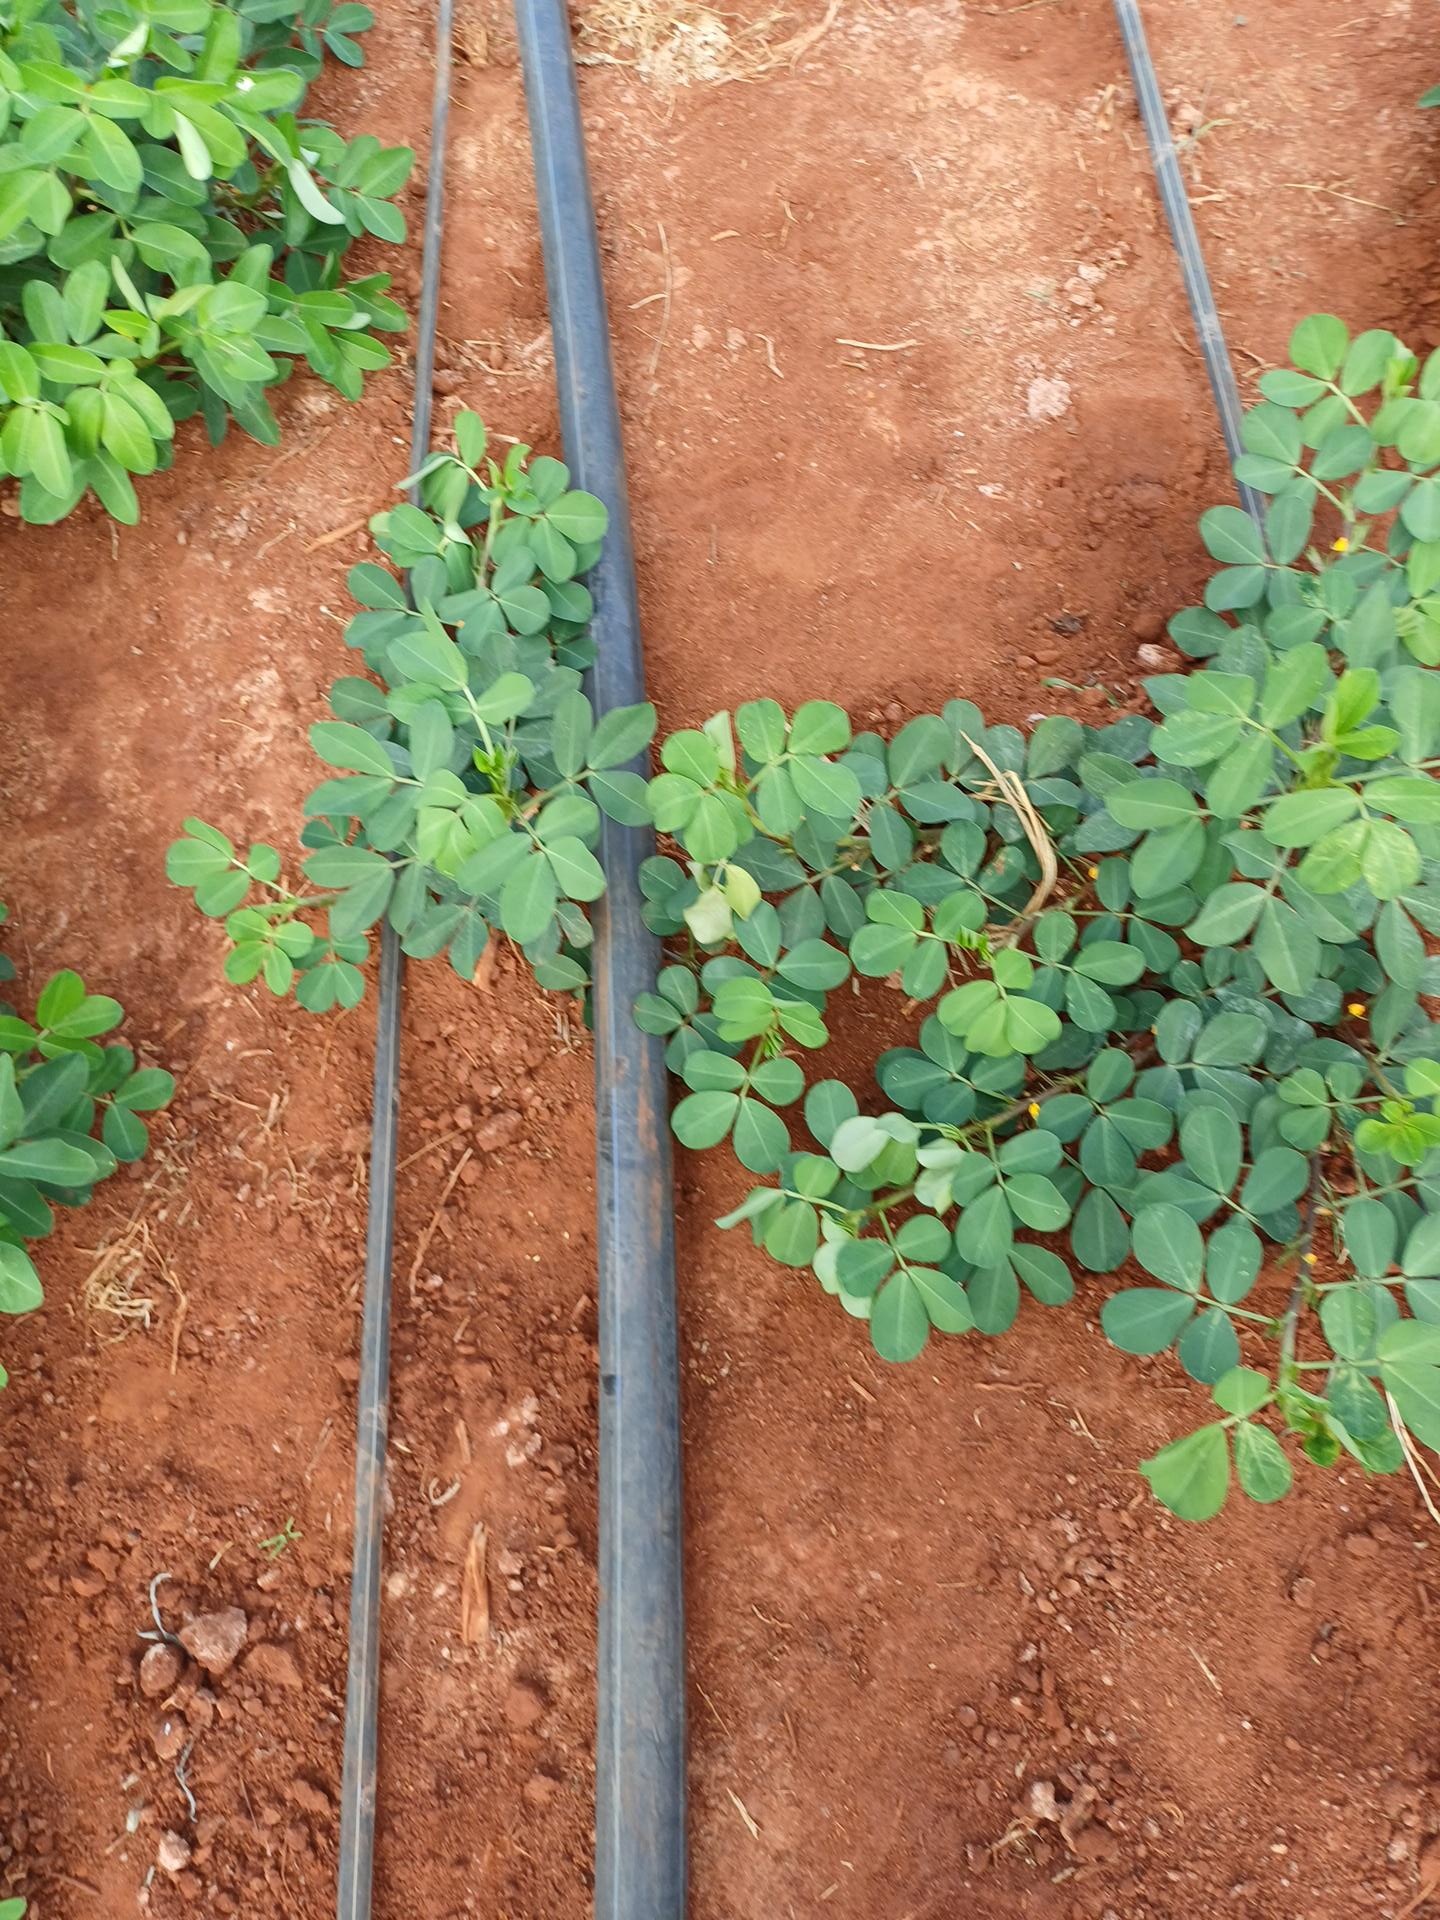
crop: groundnut
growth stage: flowering
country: Kenya
